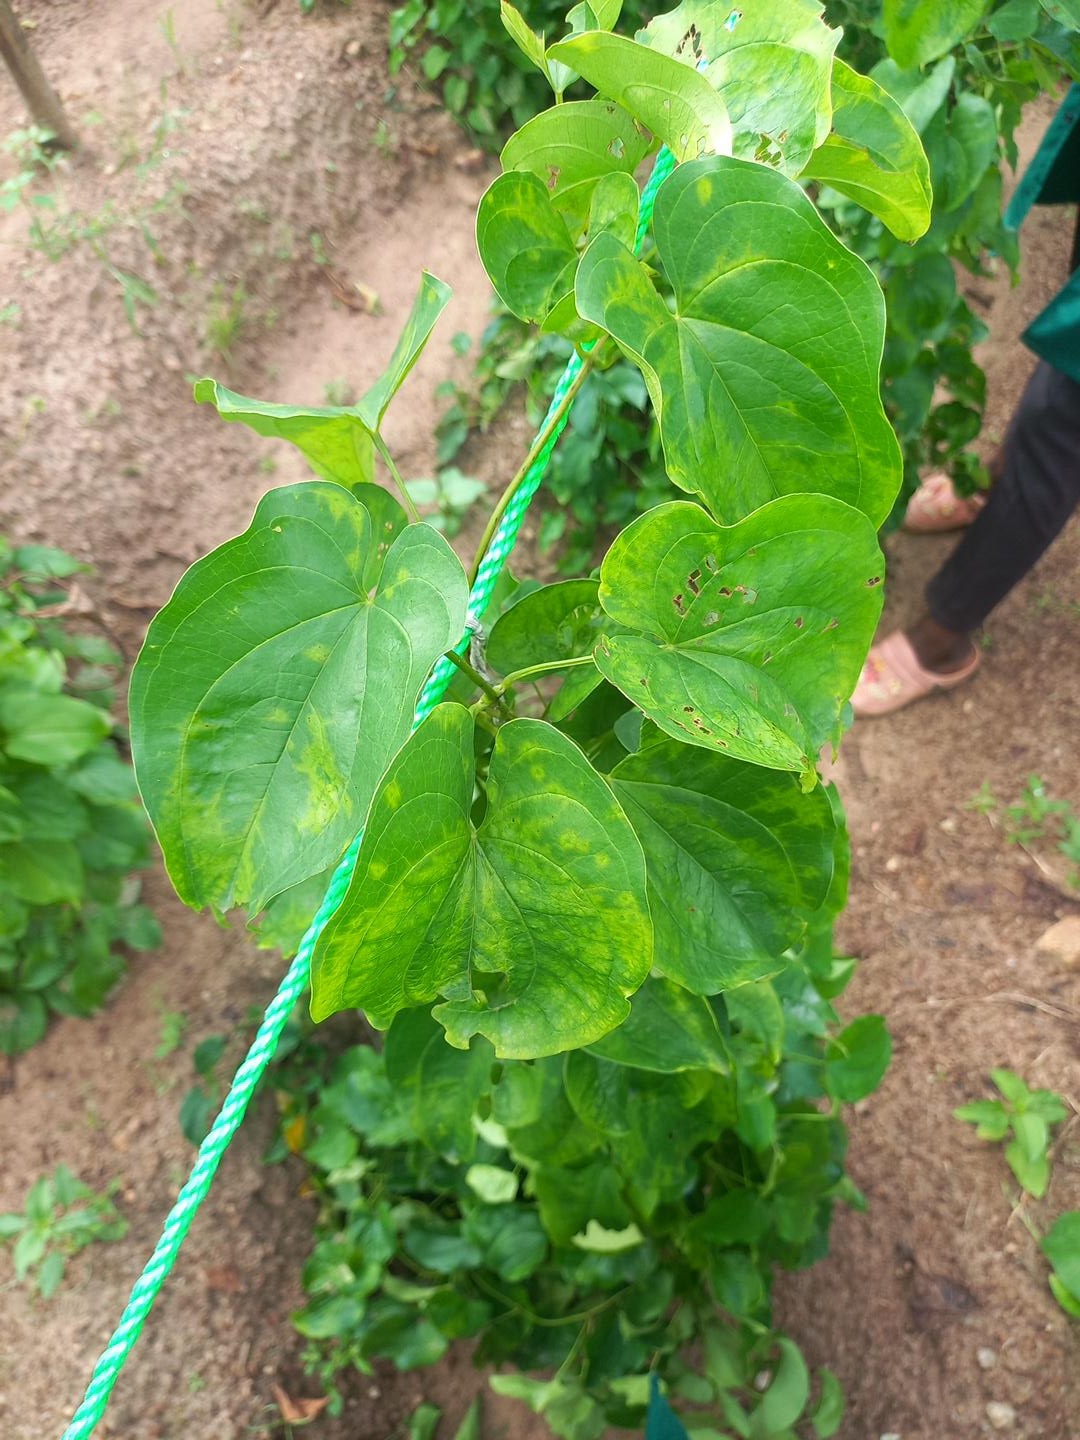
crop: yam
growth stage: vegetative
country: Nigeria
